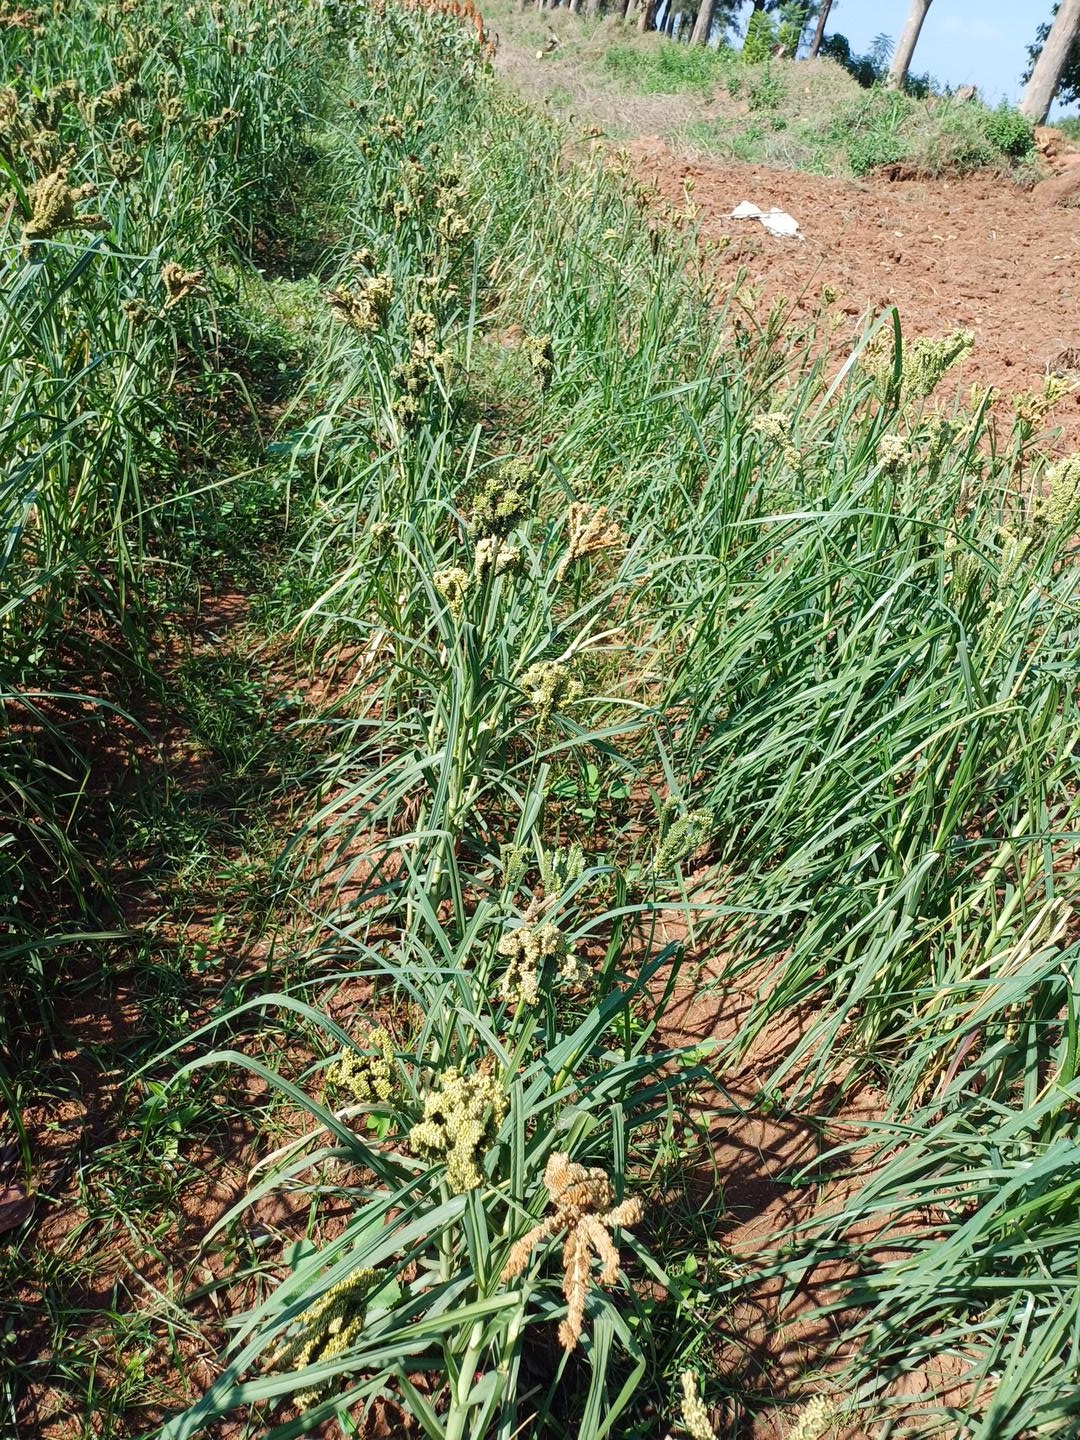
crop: finger millet
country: Kenya
